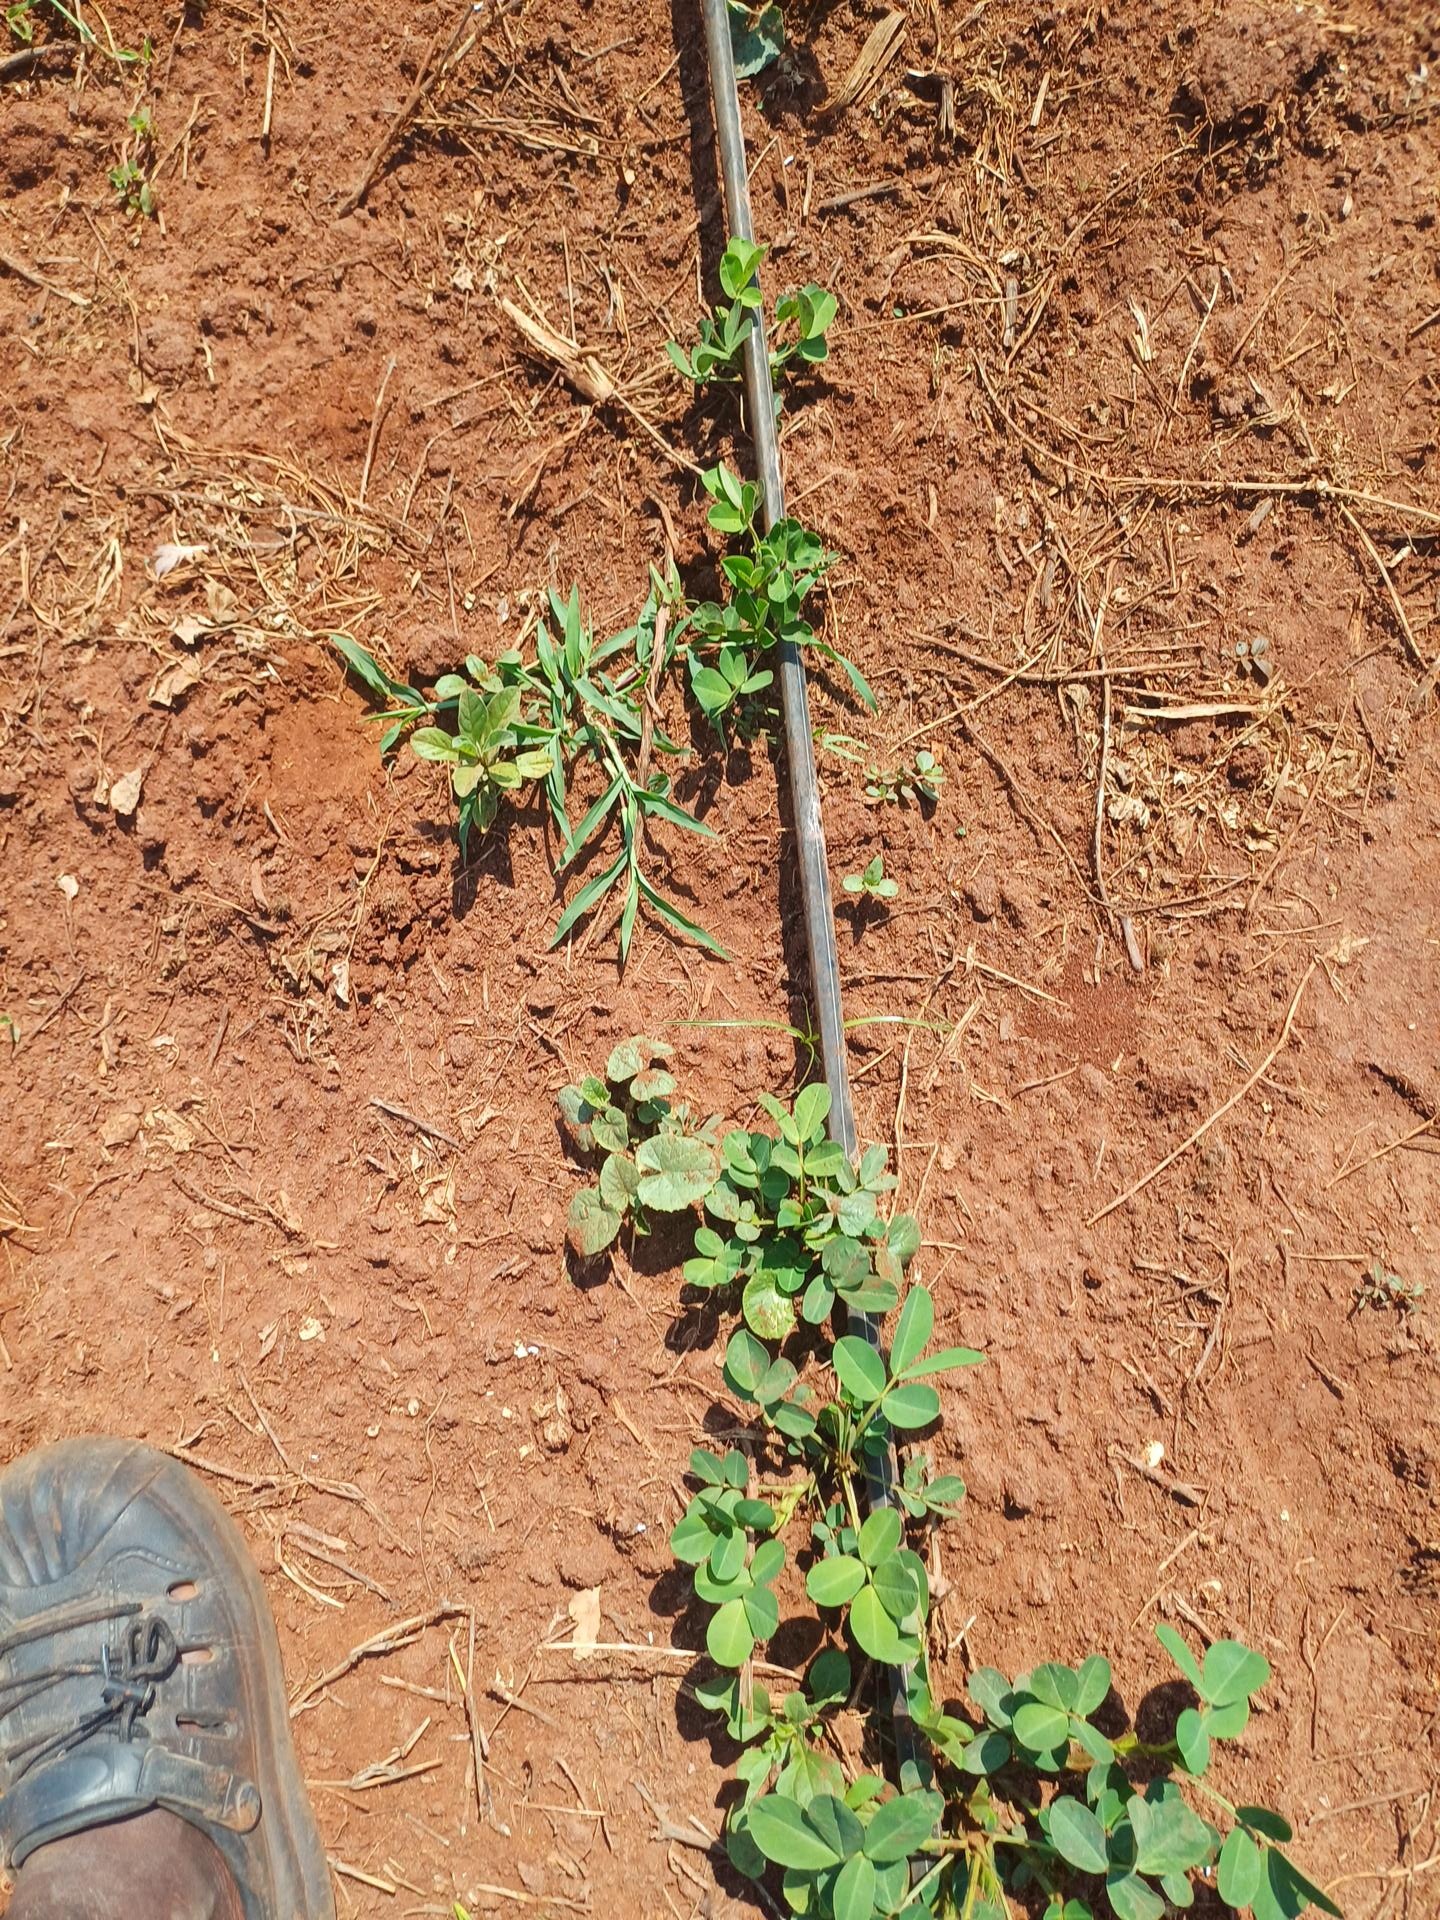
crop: groundnut
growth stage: vegetative
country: Kenya
